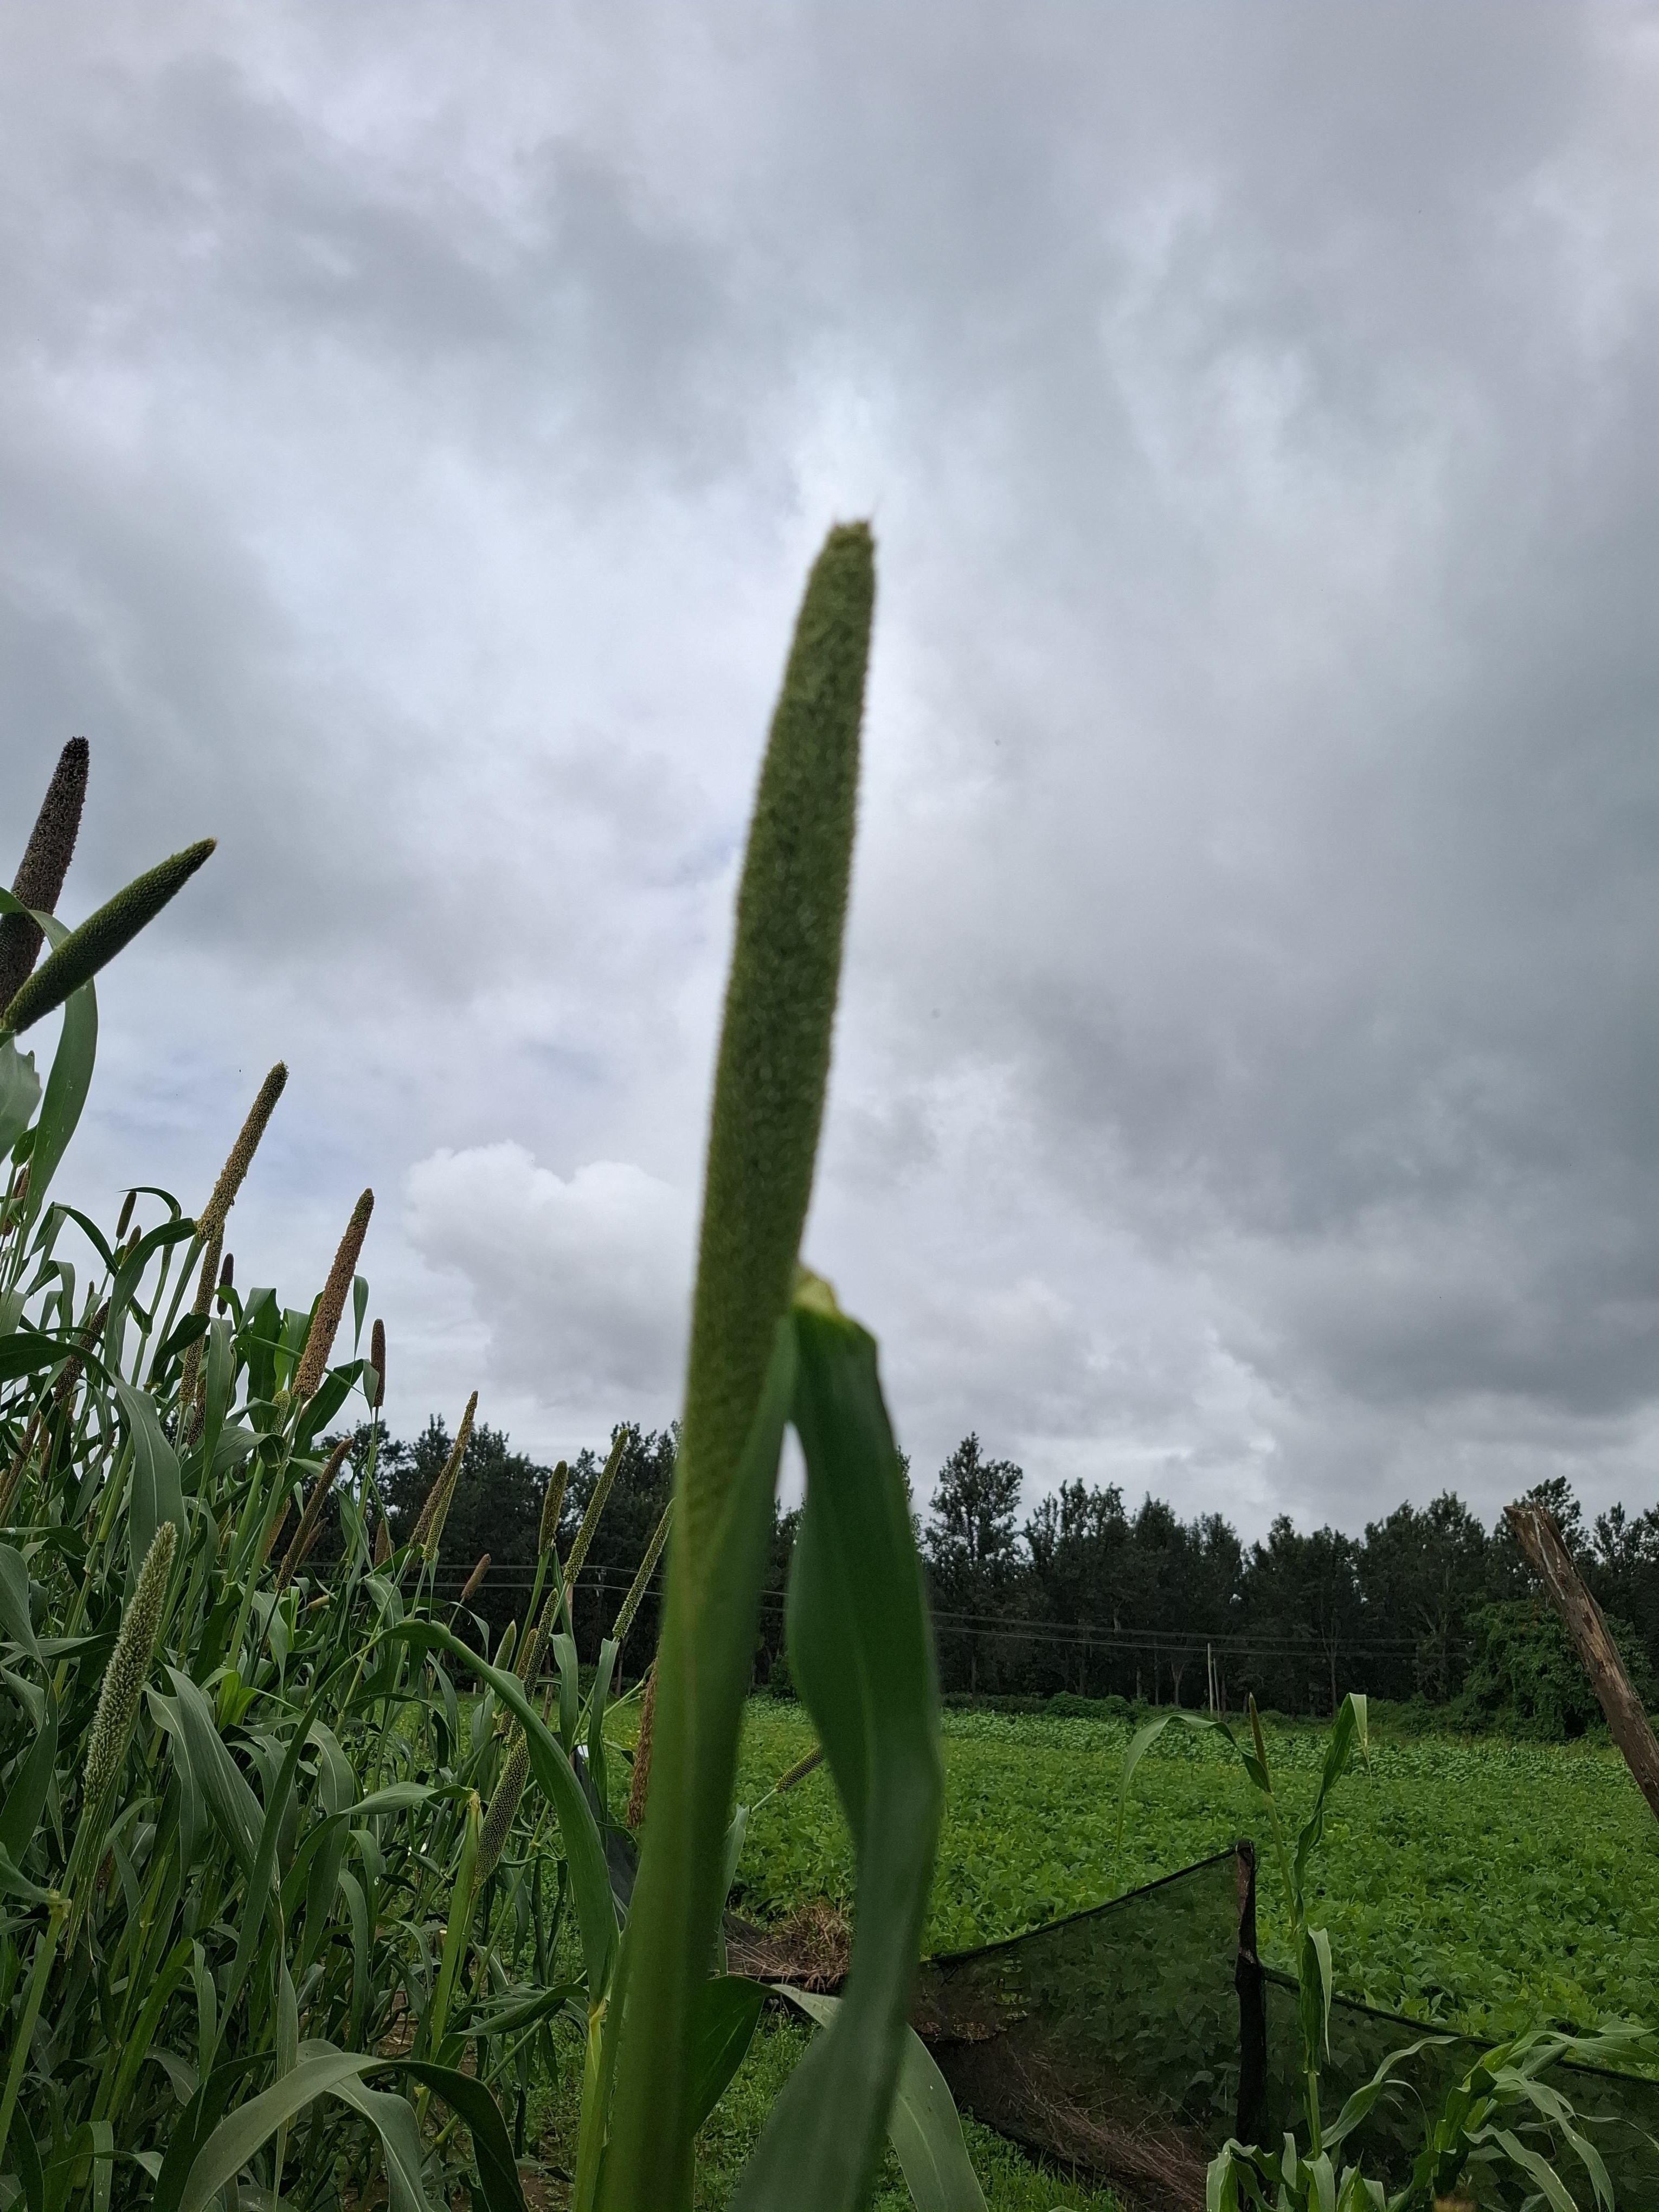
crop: pearl millet
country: Tanzania
